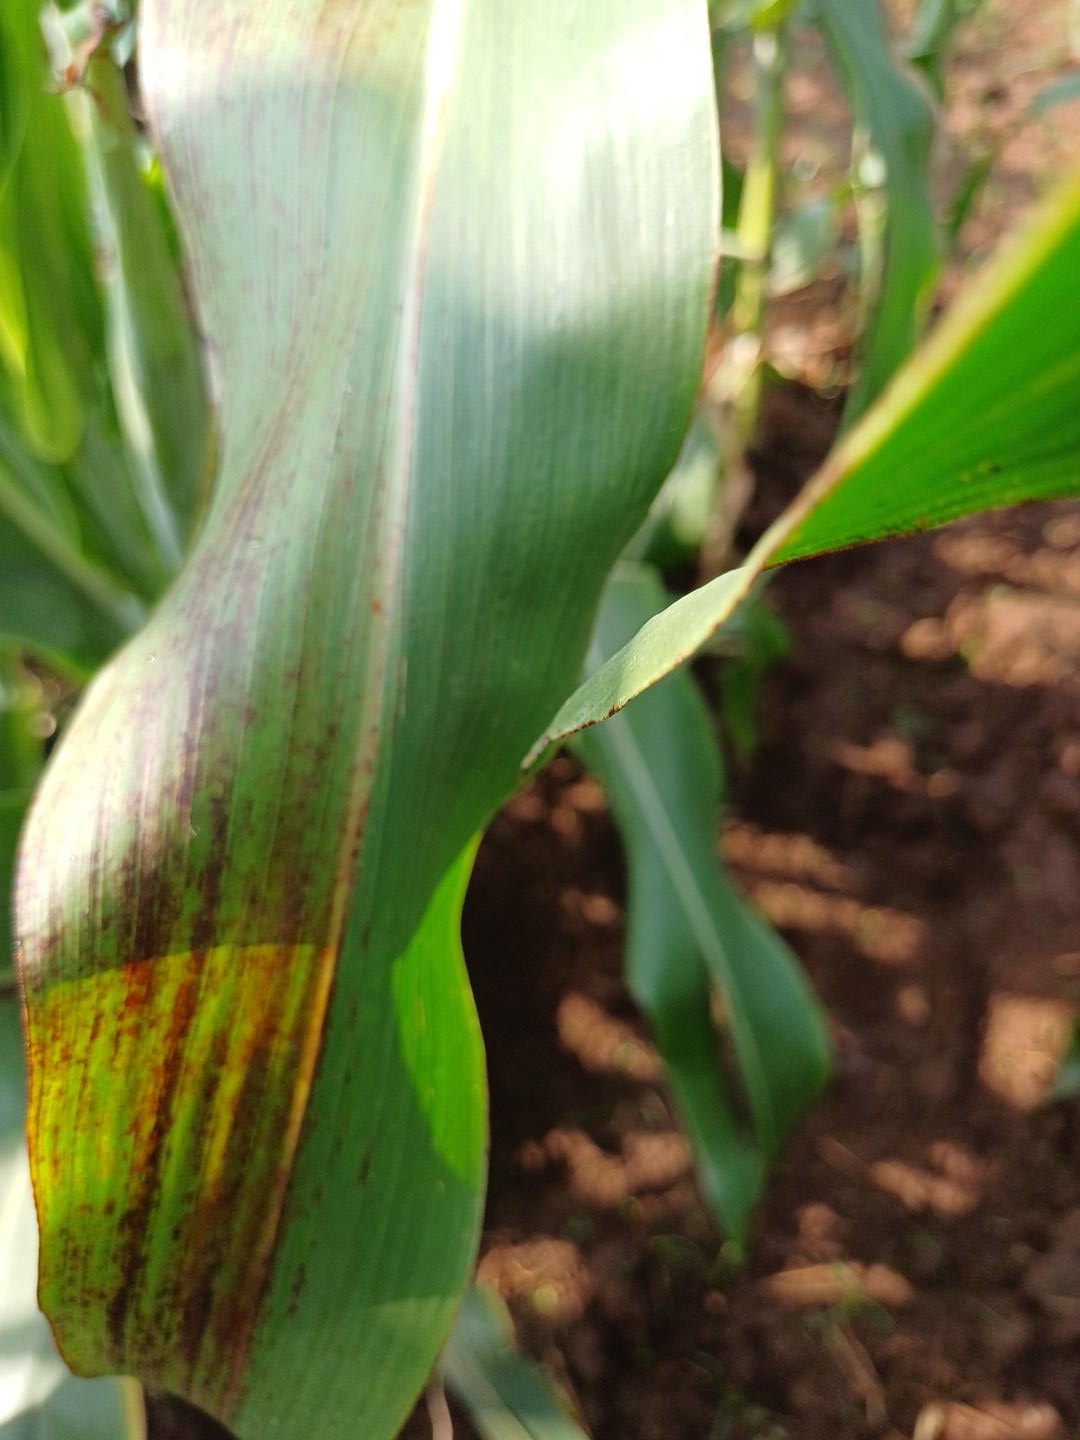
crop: sorghum
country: Kenya
